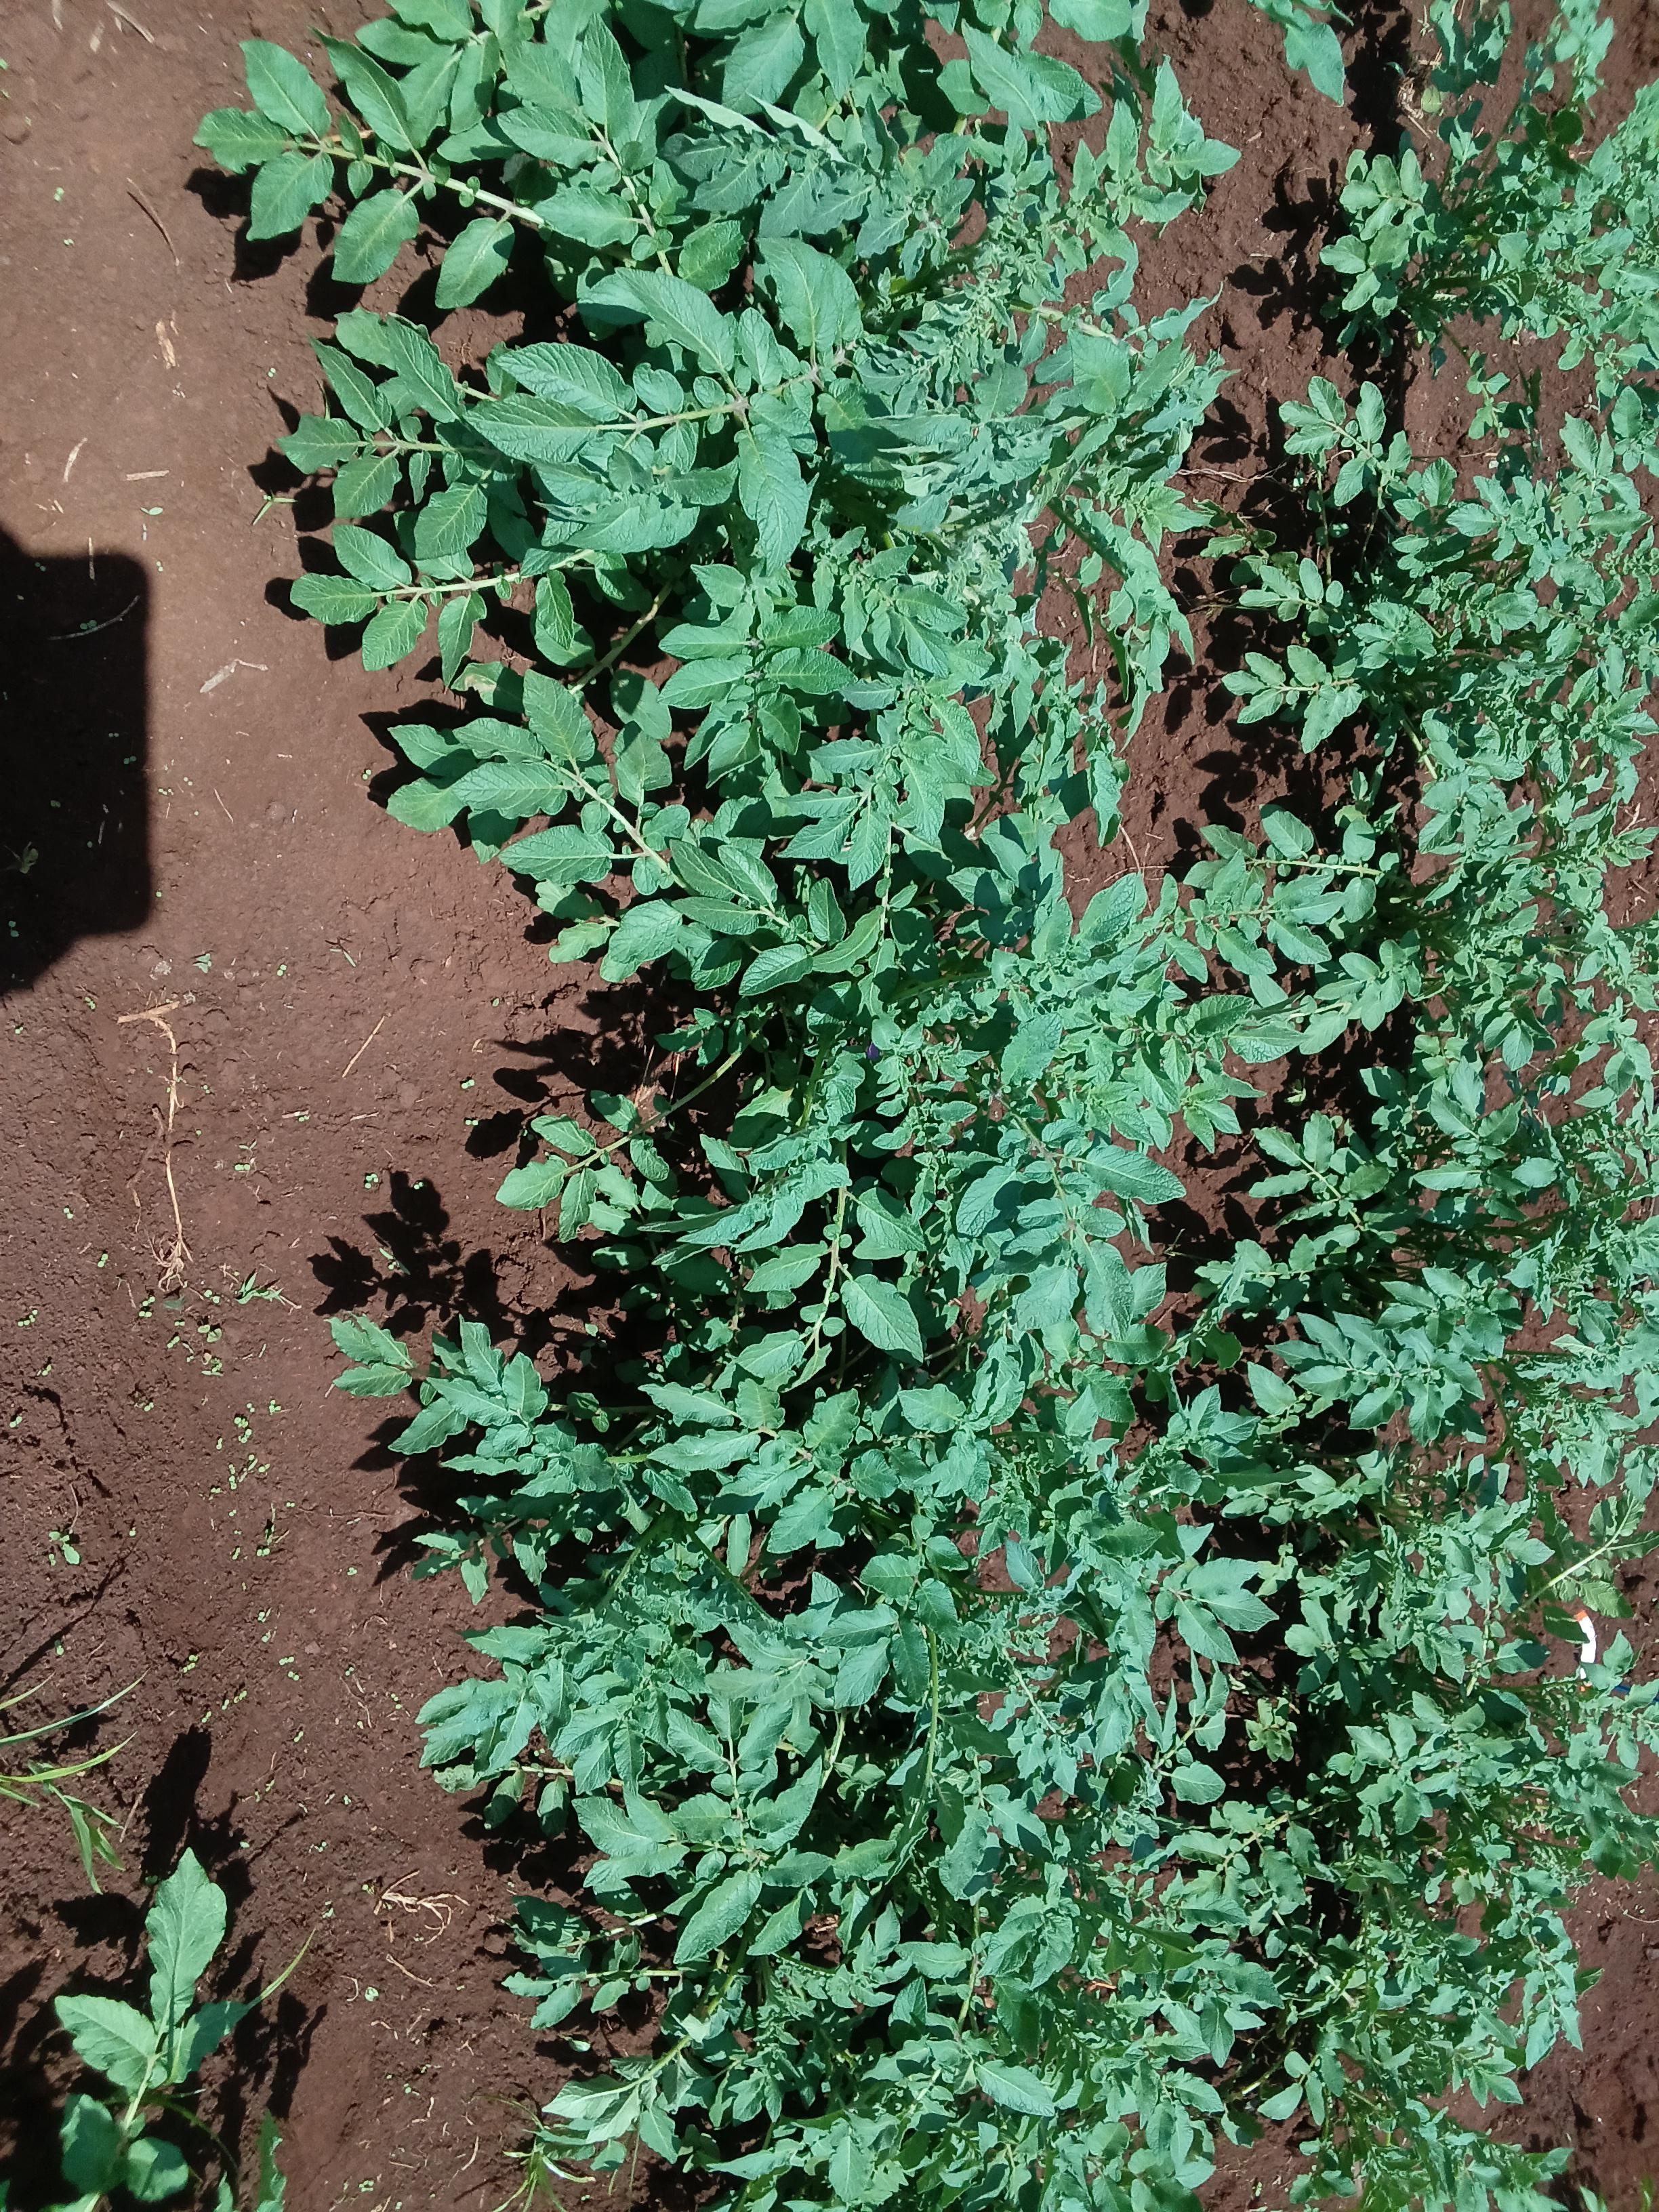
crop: potato
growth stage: vegetative
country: Kenya
